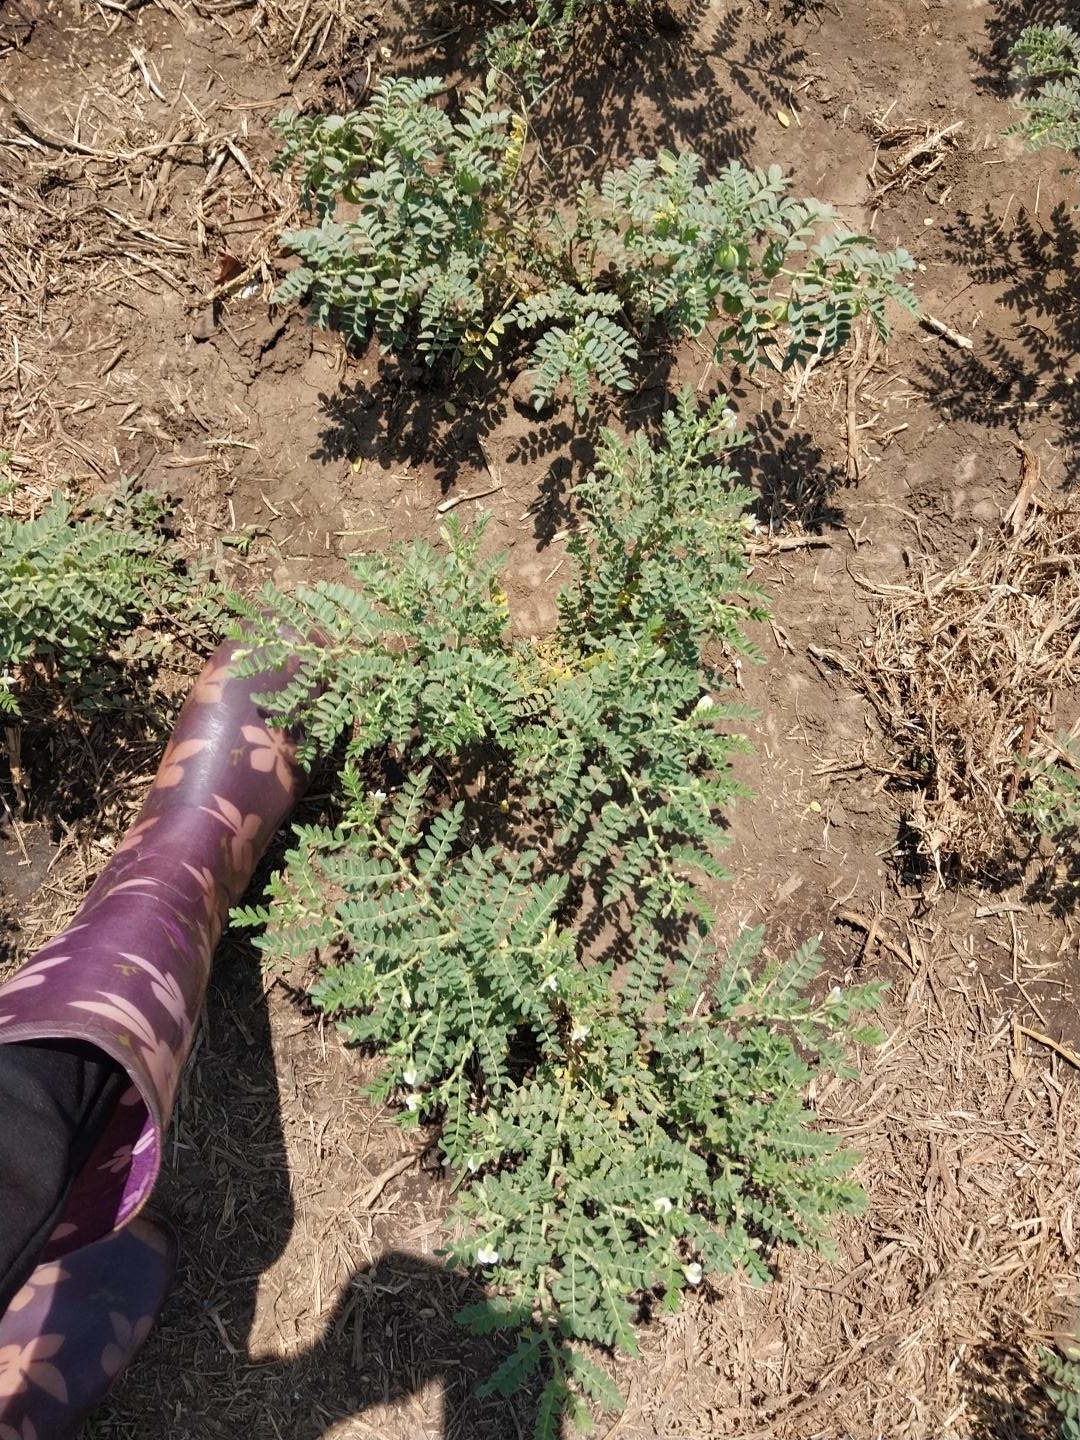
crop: chickpea
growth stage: development pod
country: Tanzania
